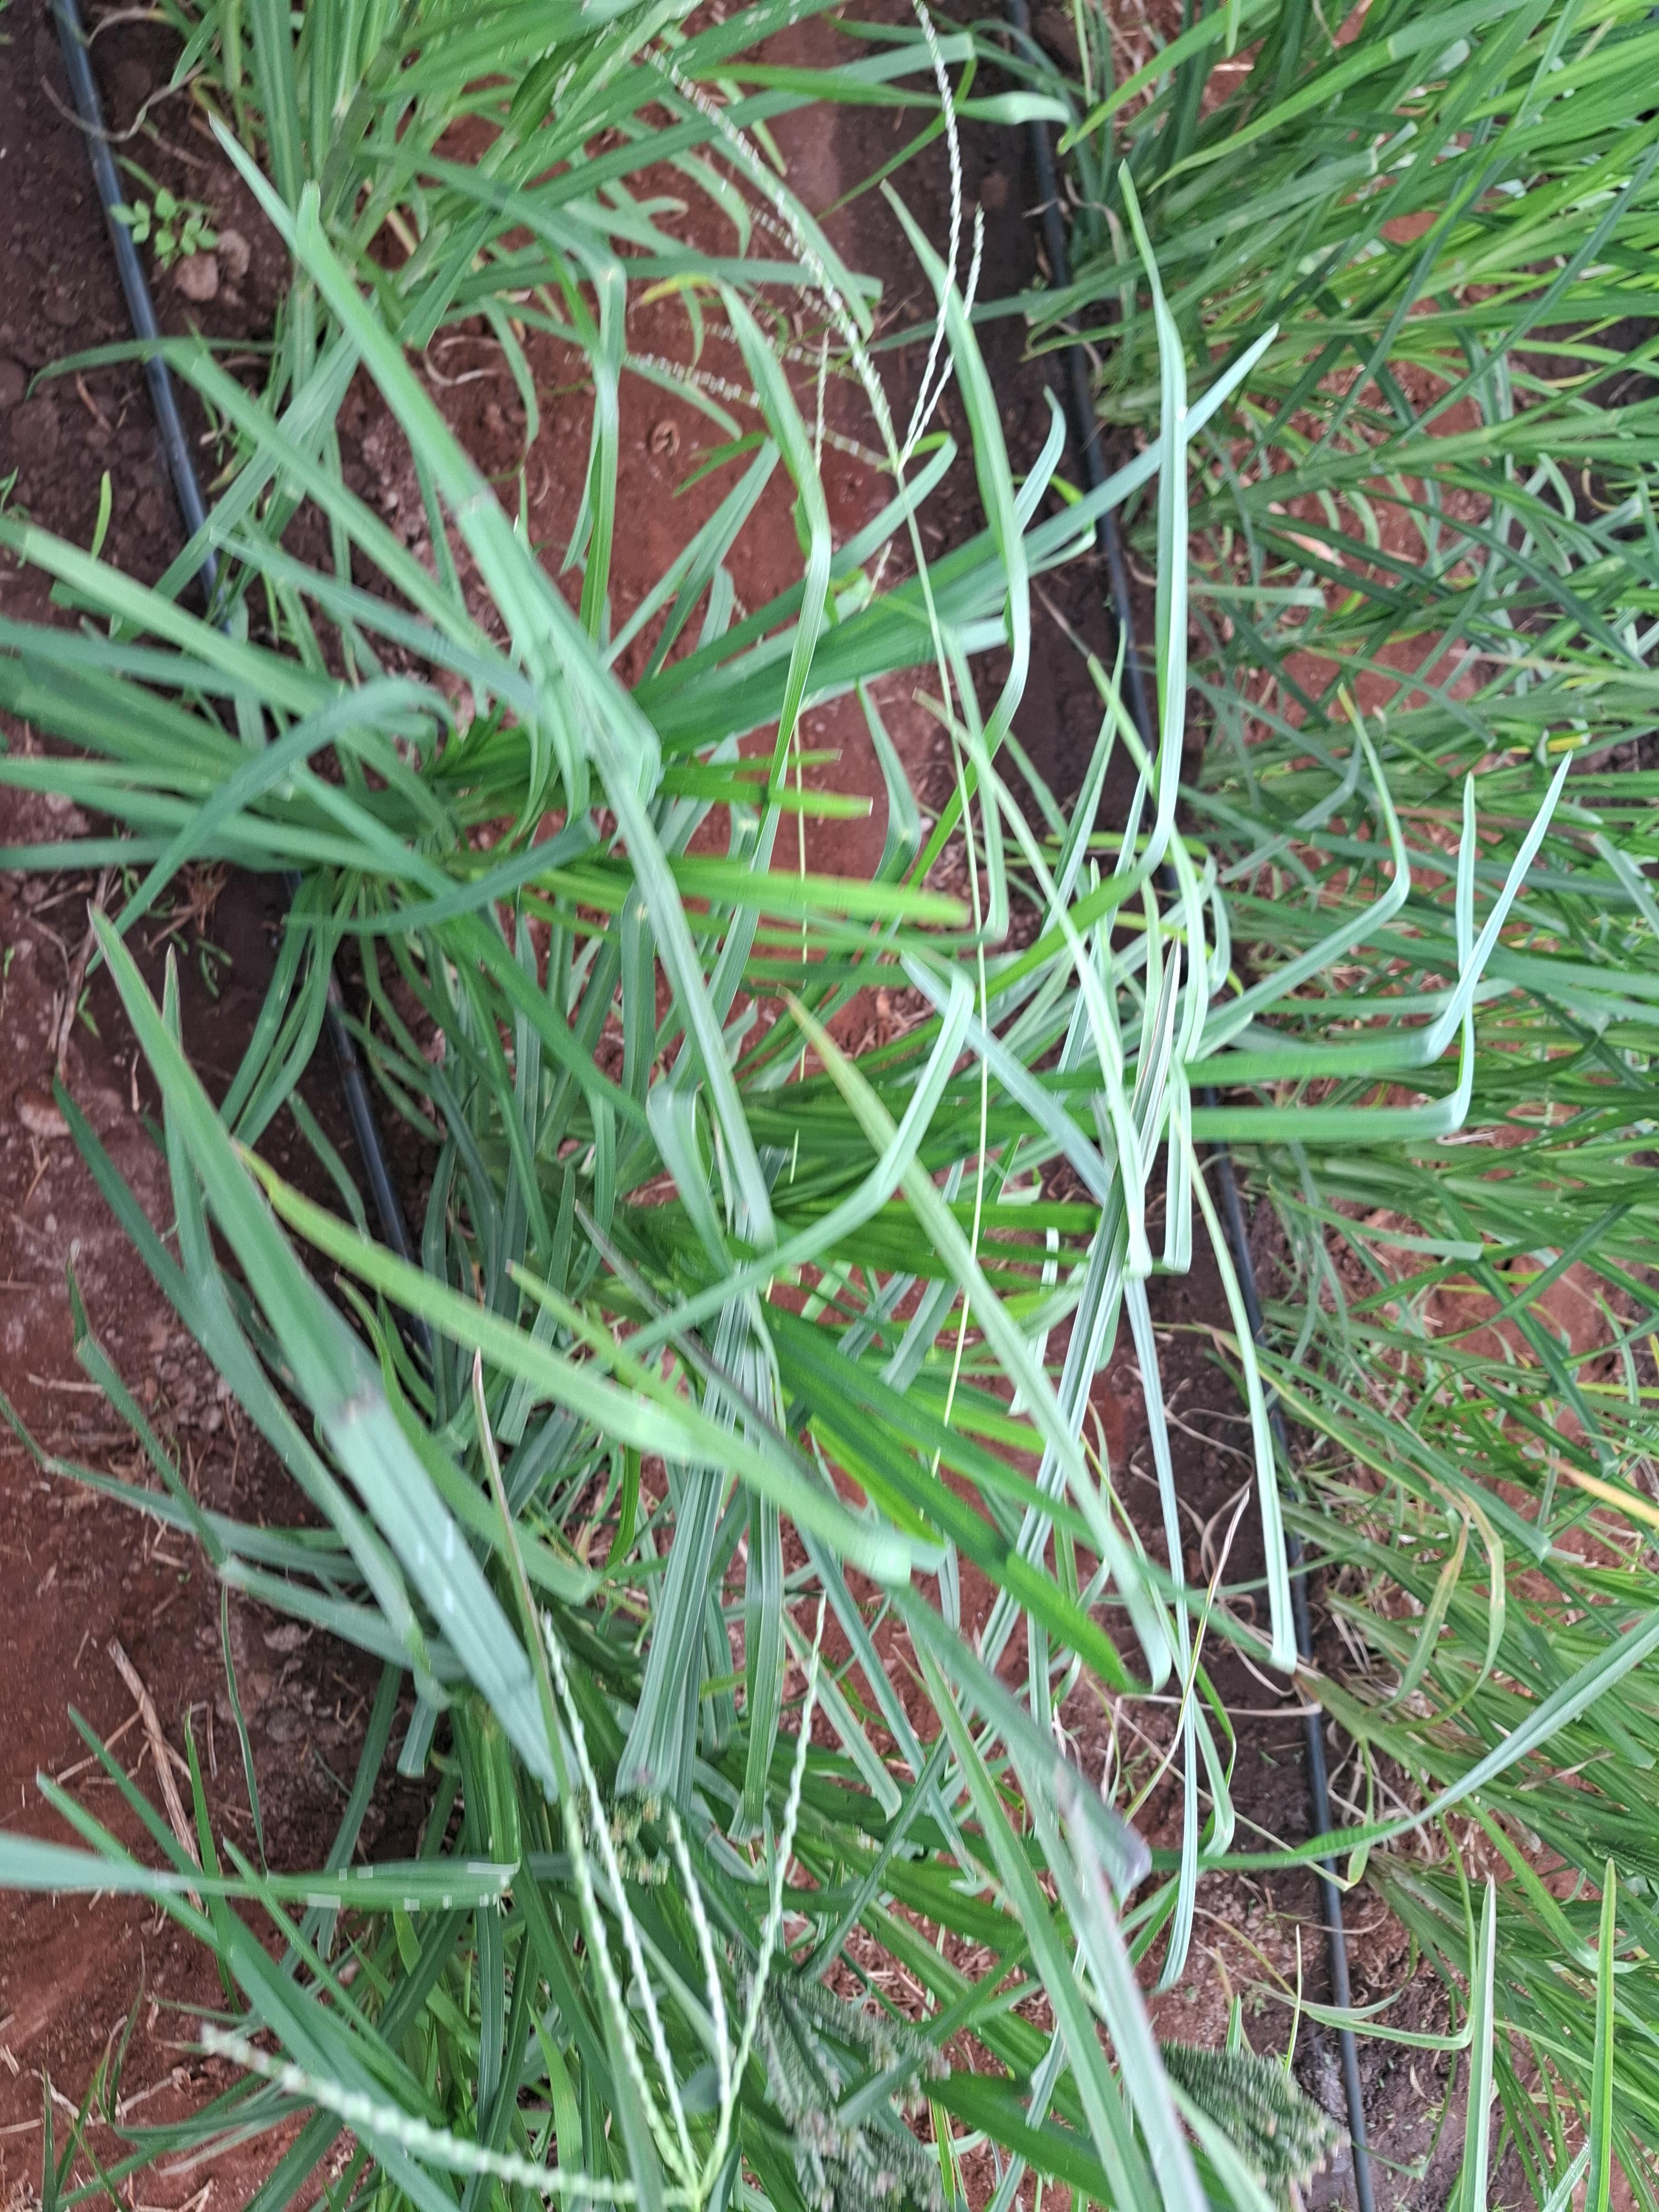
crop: finger millet
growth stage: heading tuber
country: Kenya
